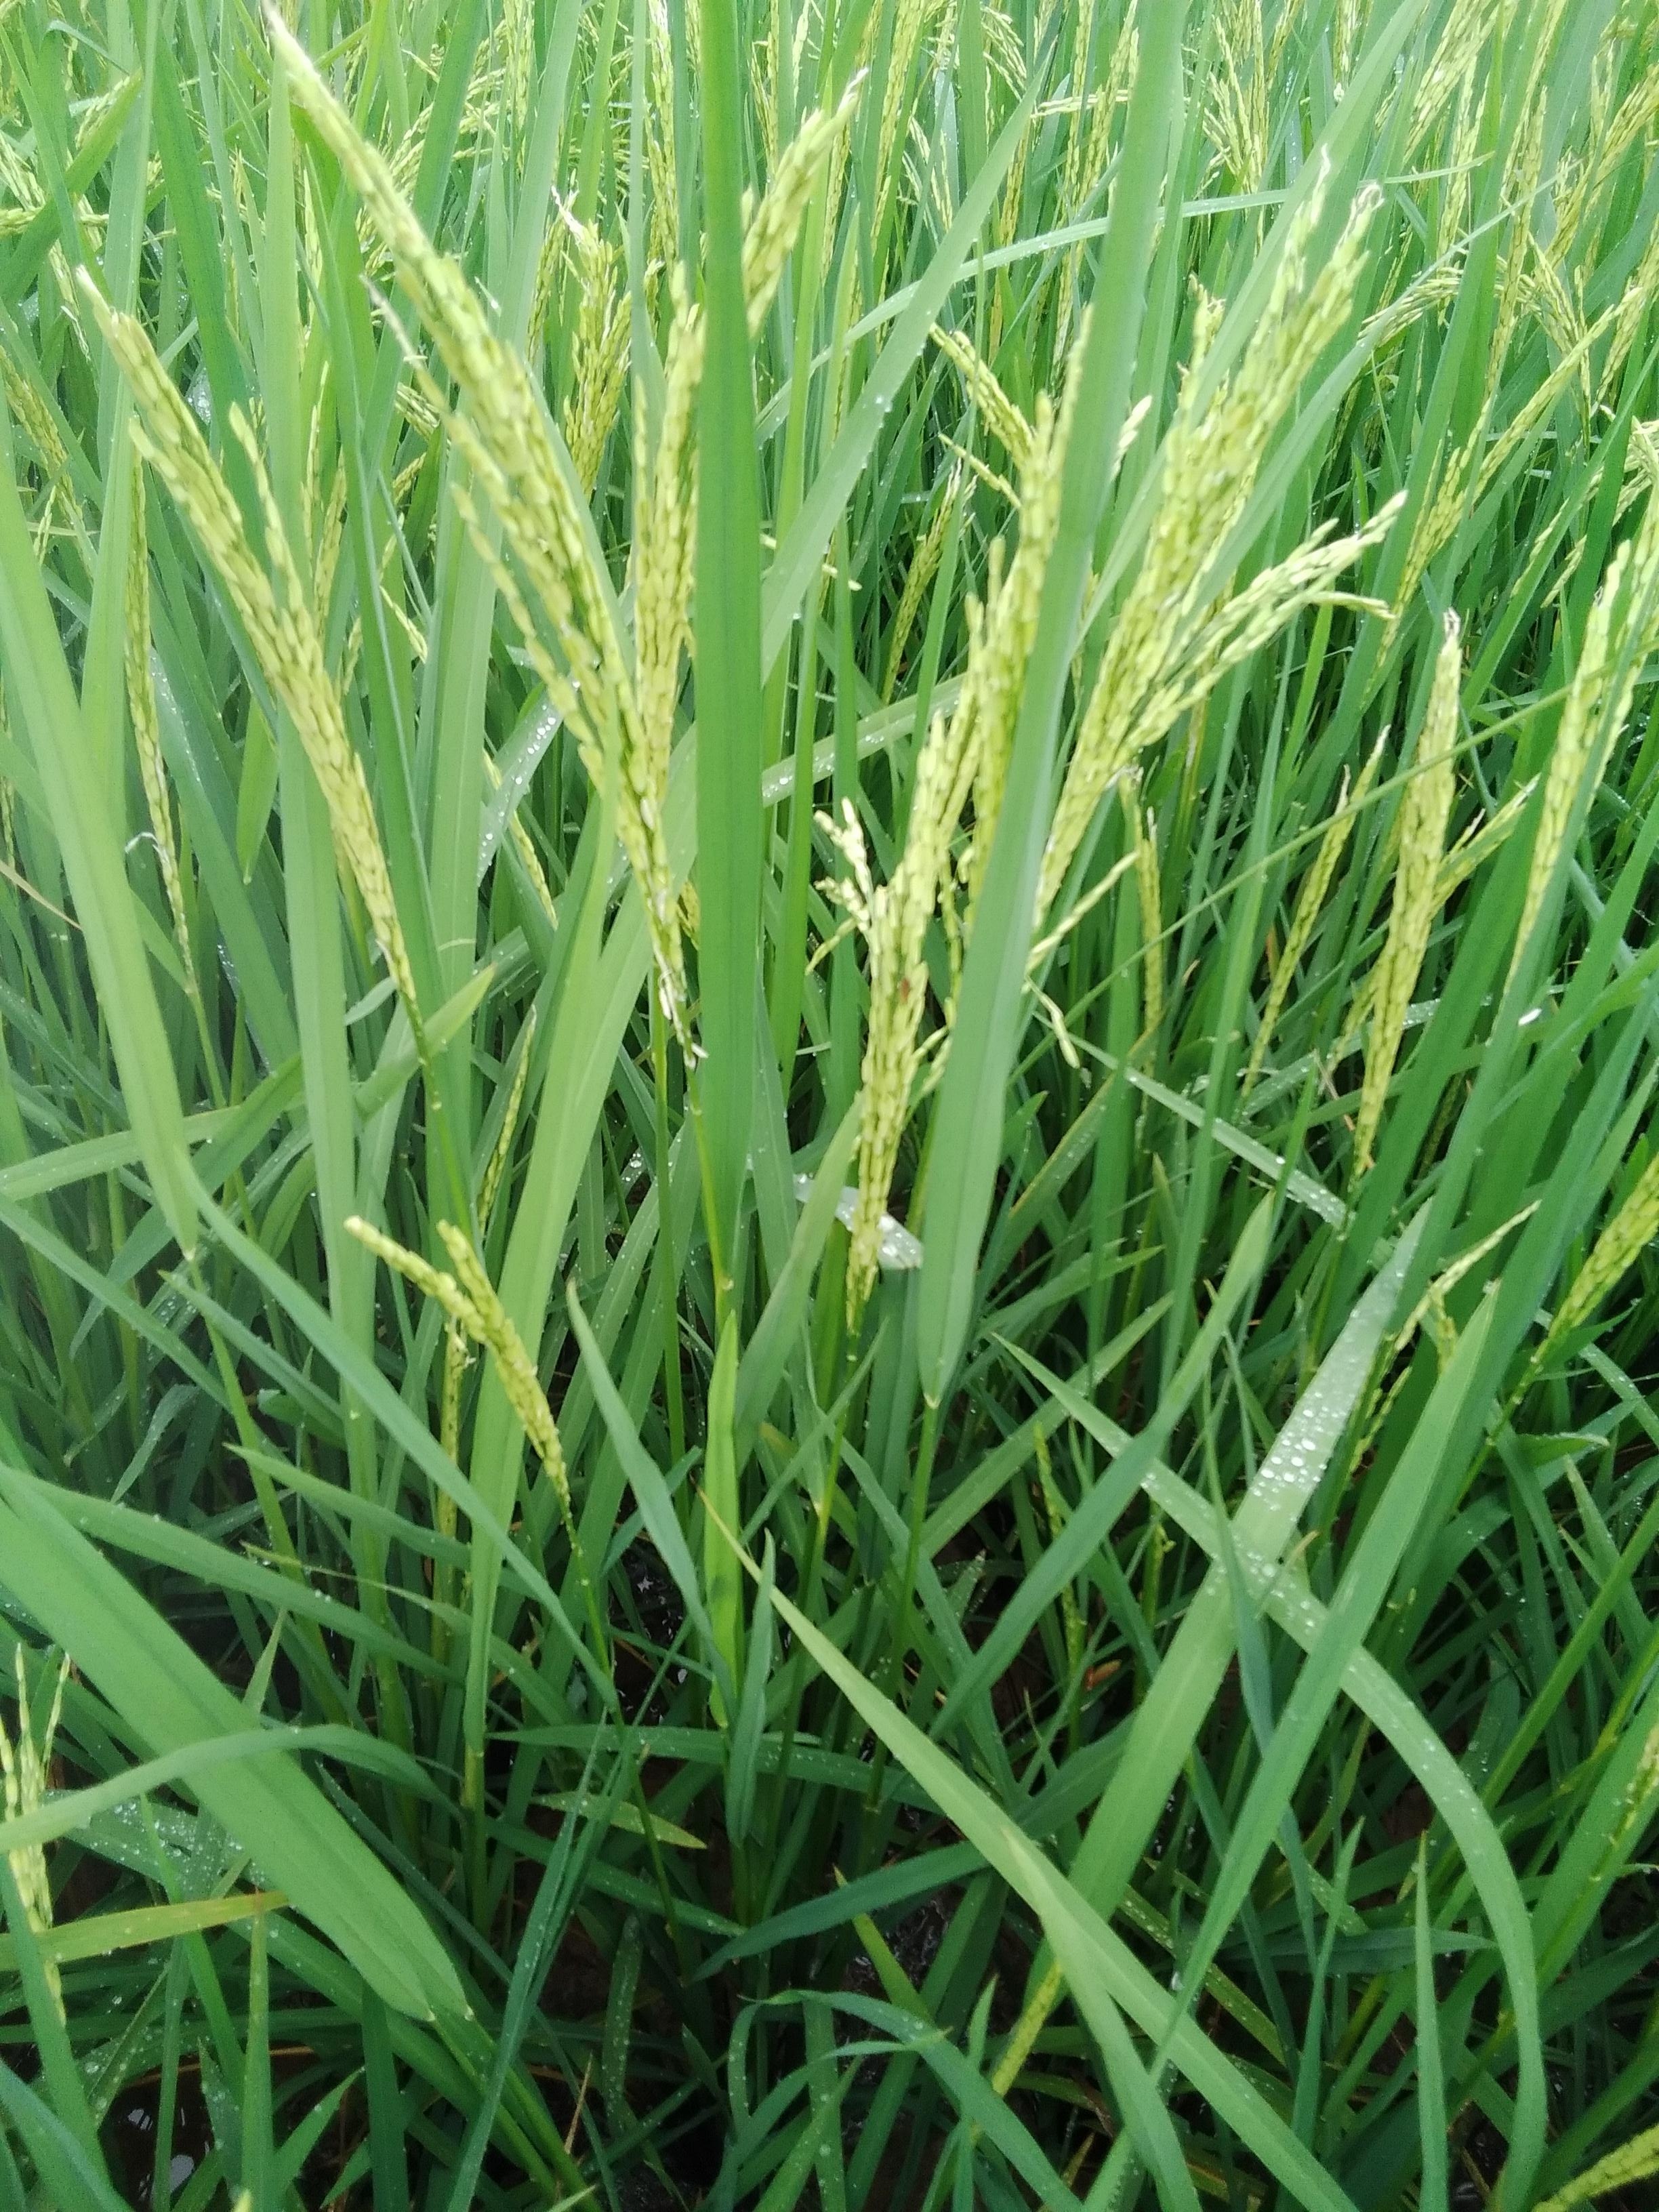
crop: rice
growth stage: flowering
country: Nigeria
